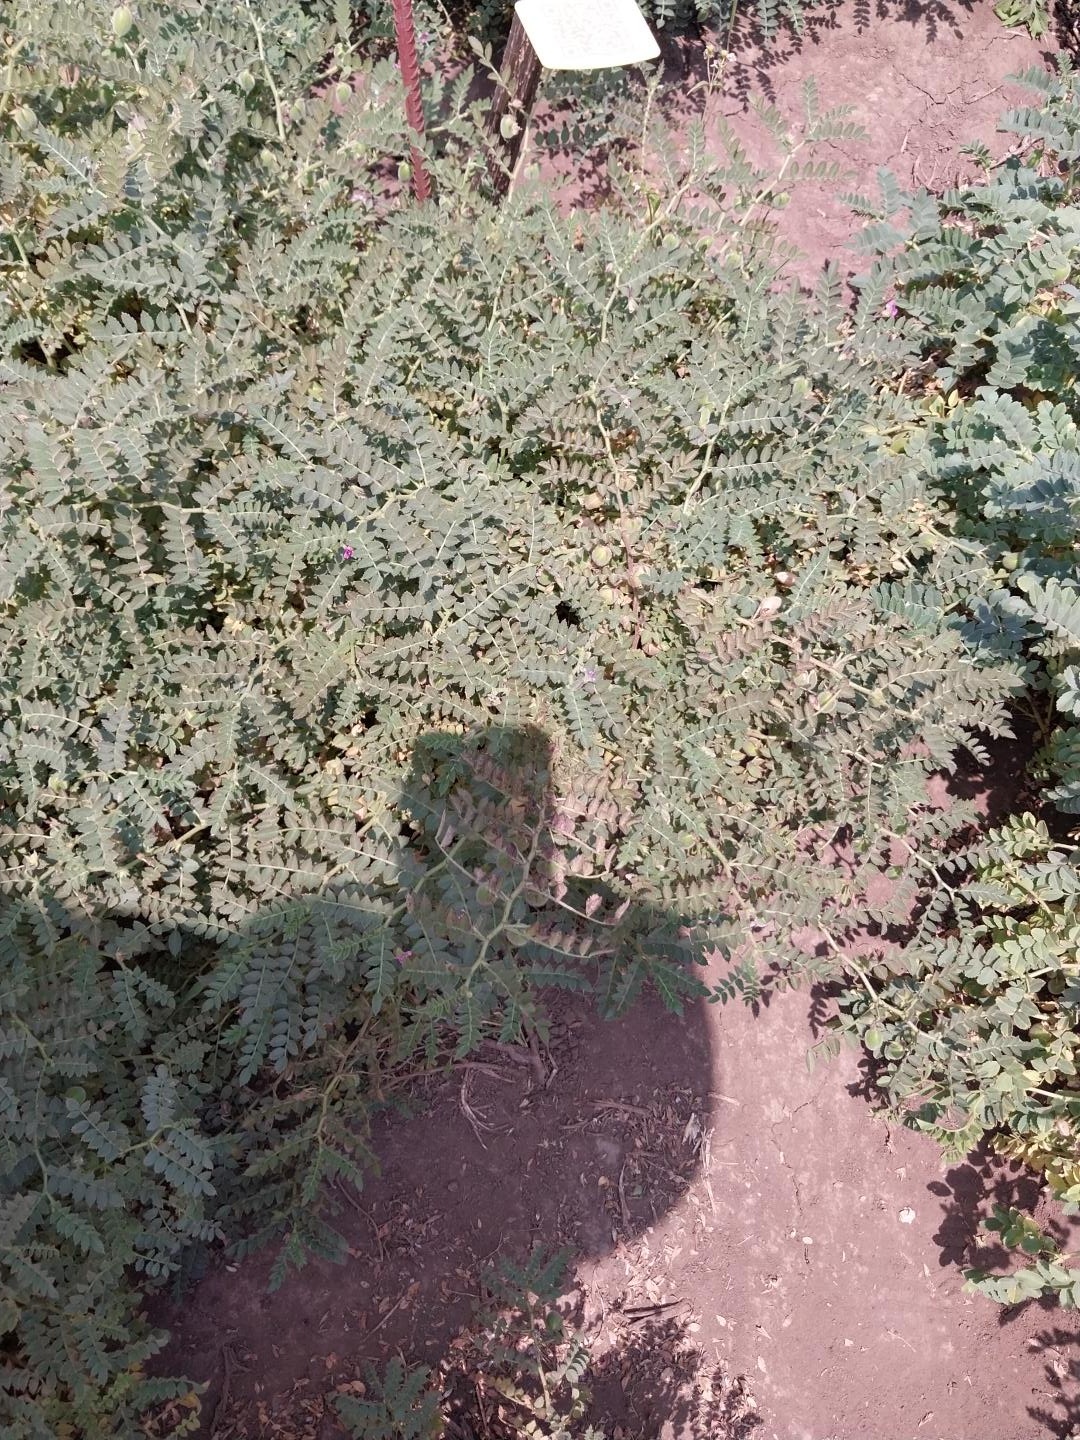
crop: chickpea
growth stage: development pod
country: Tanzania
